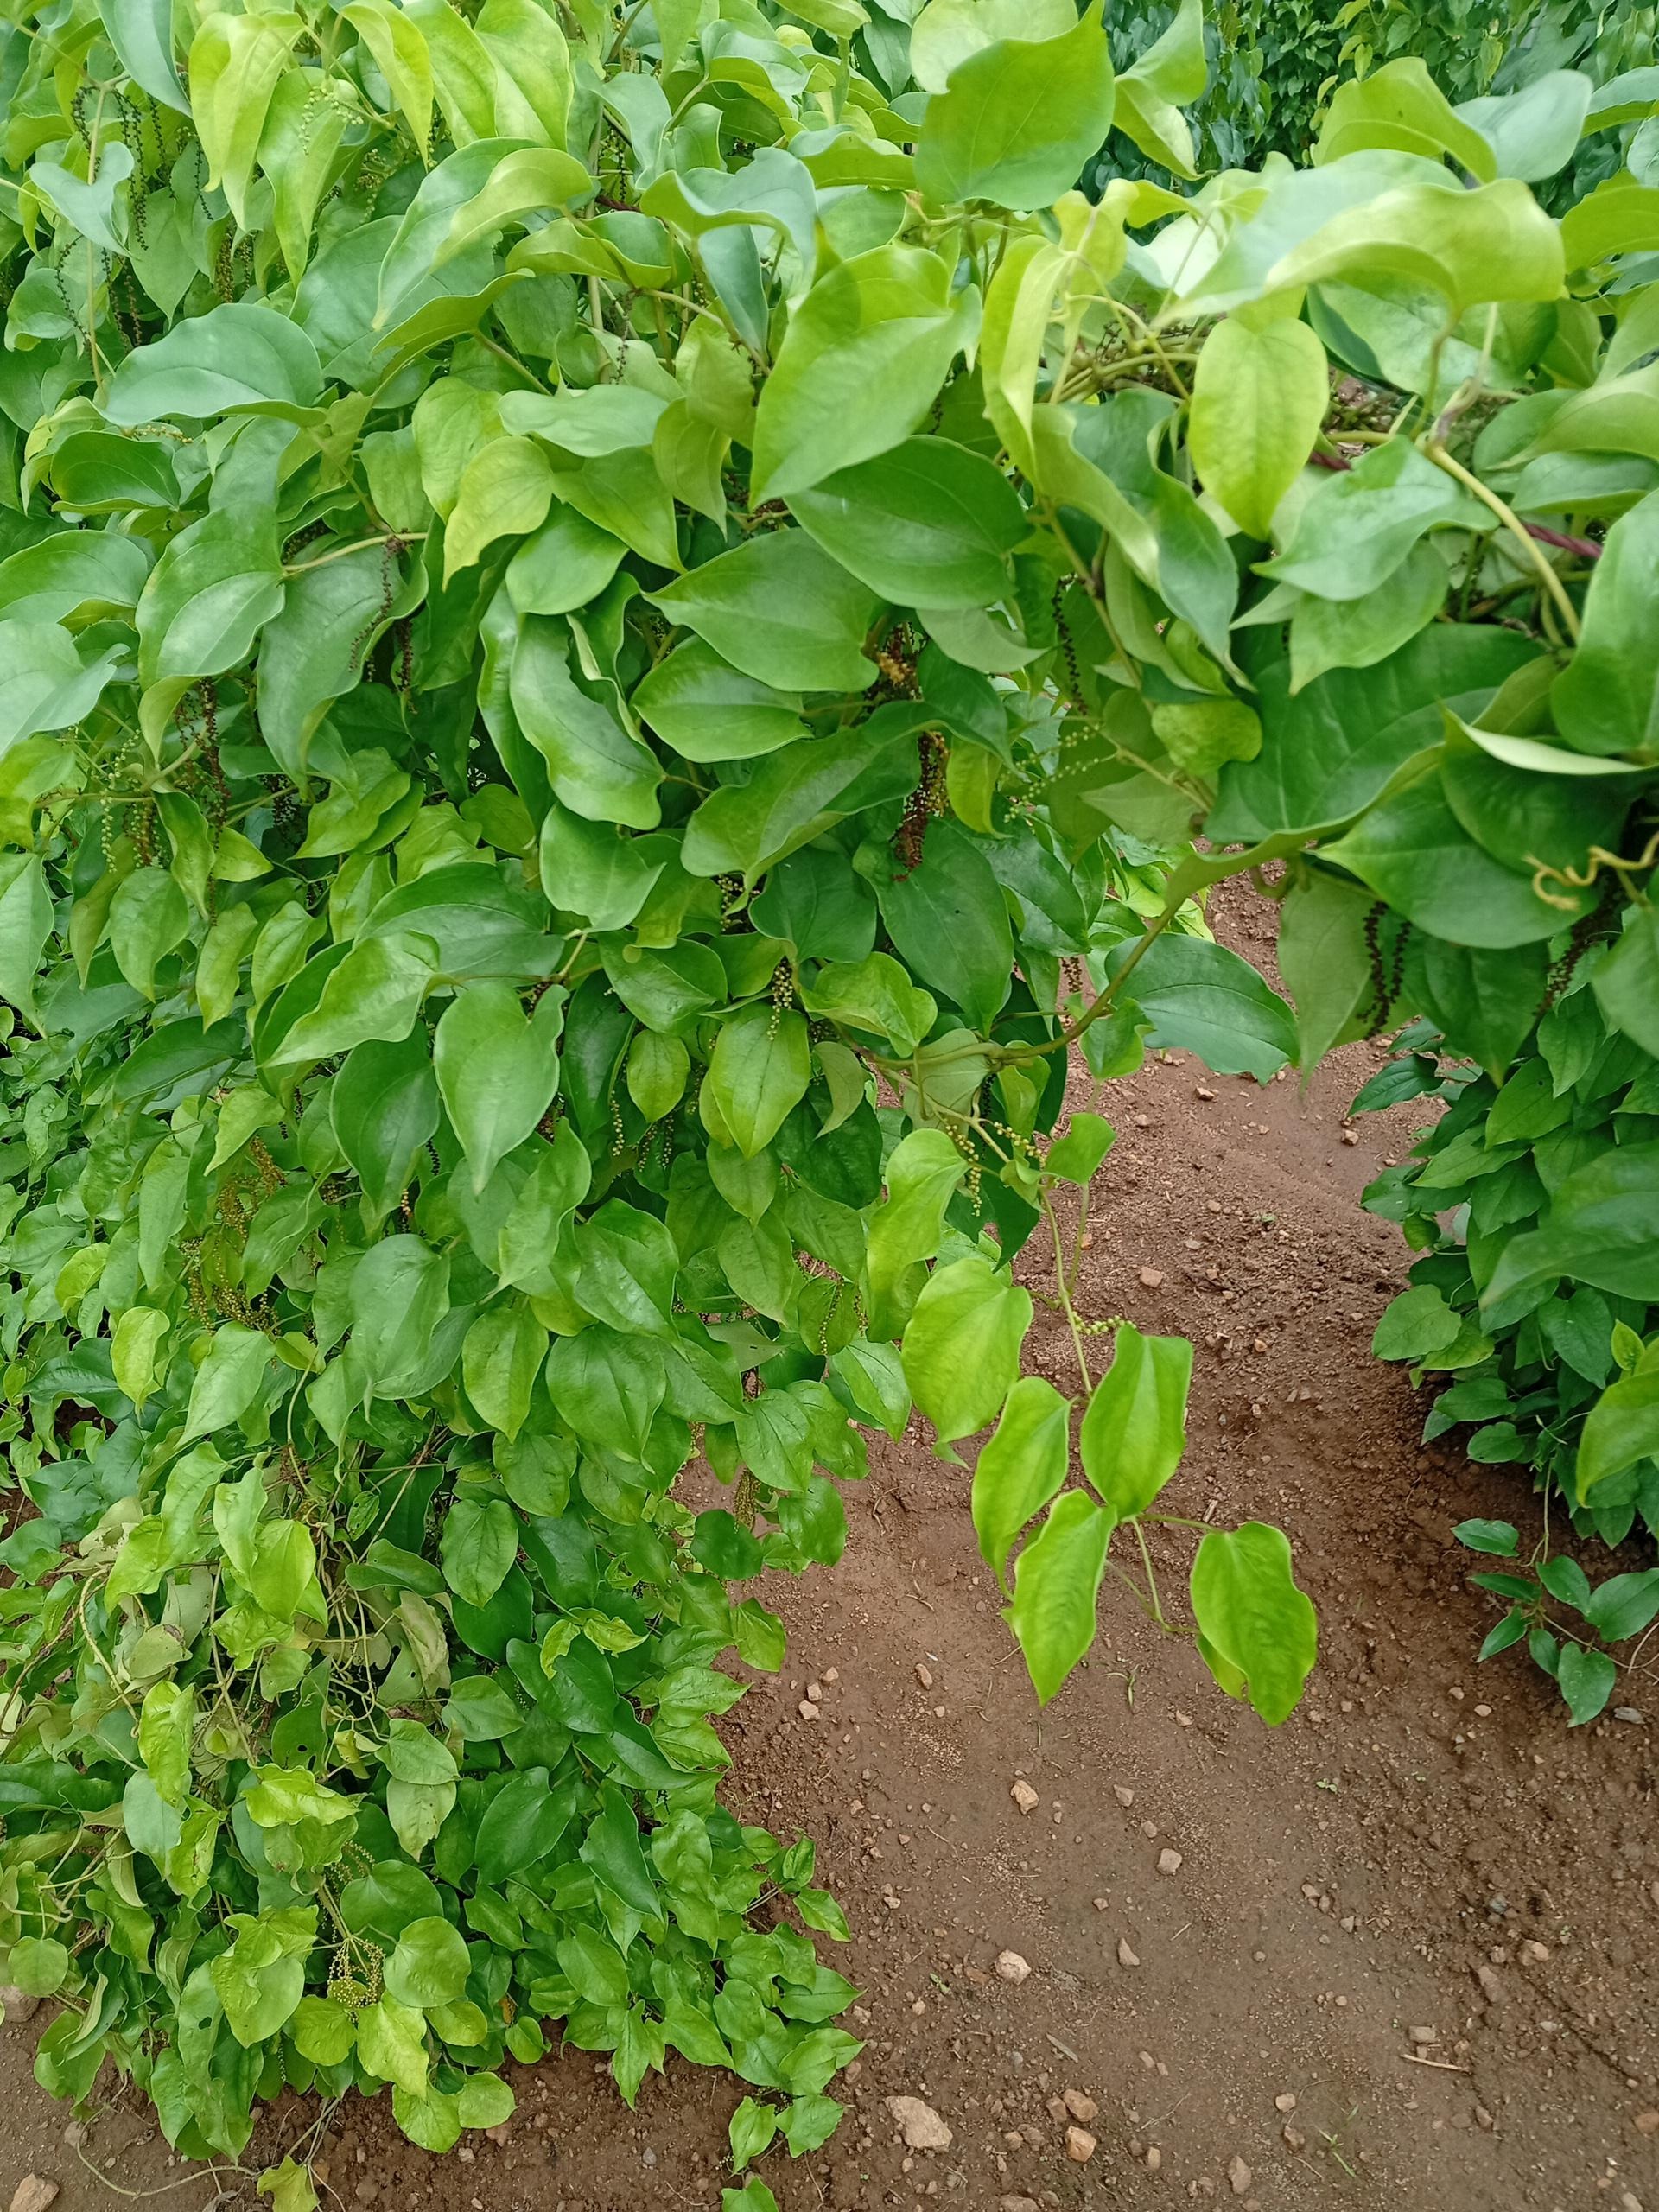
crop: yam
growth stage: vegetative
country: Nigeria
